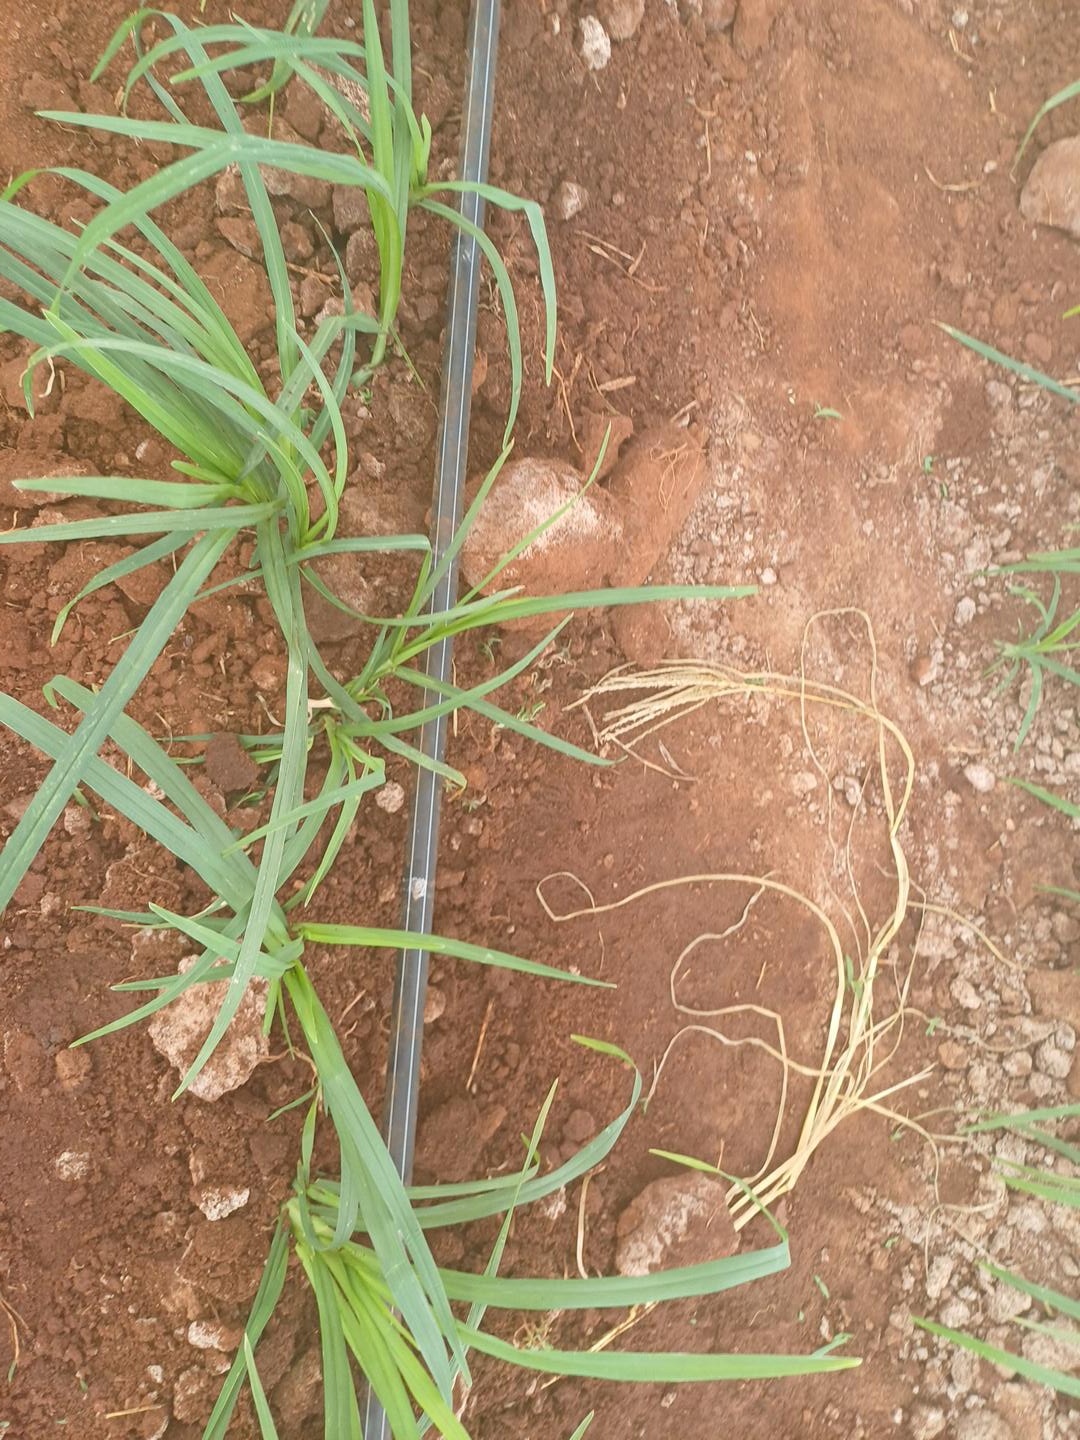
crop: finger millet
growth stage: vegetative
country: Kenya
